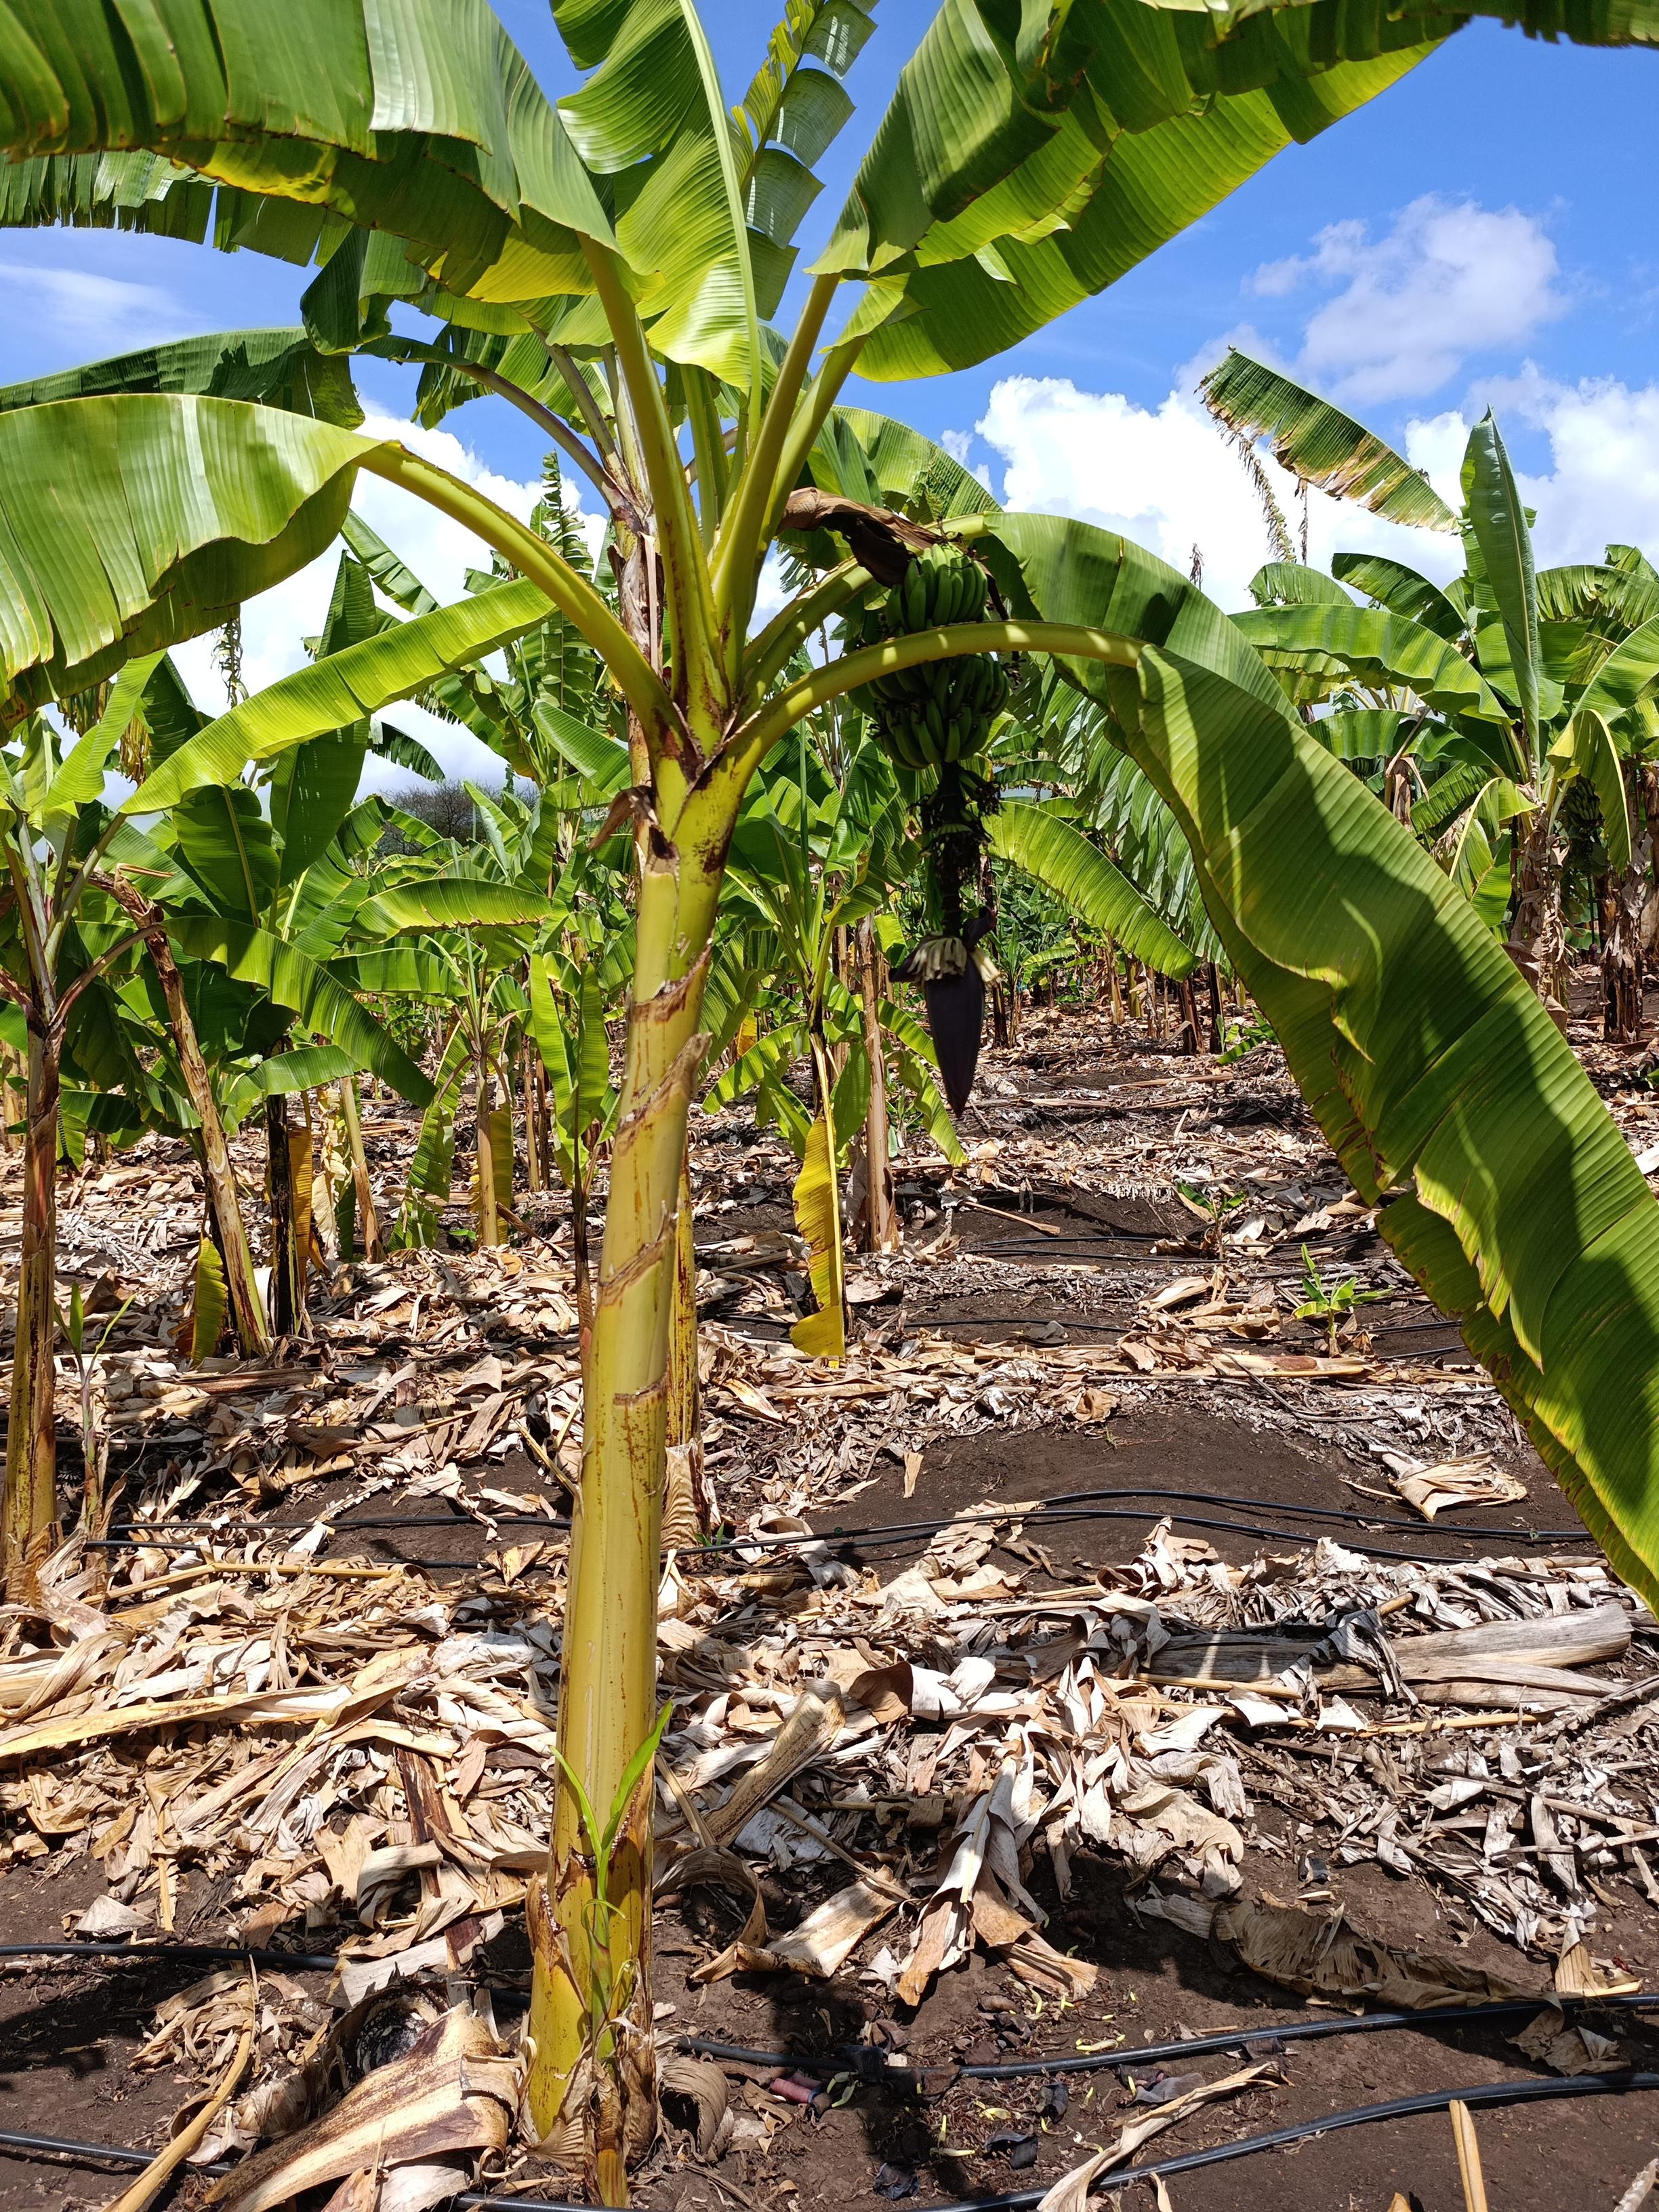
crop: banana
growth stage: development fruit
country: Tanzania
